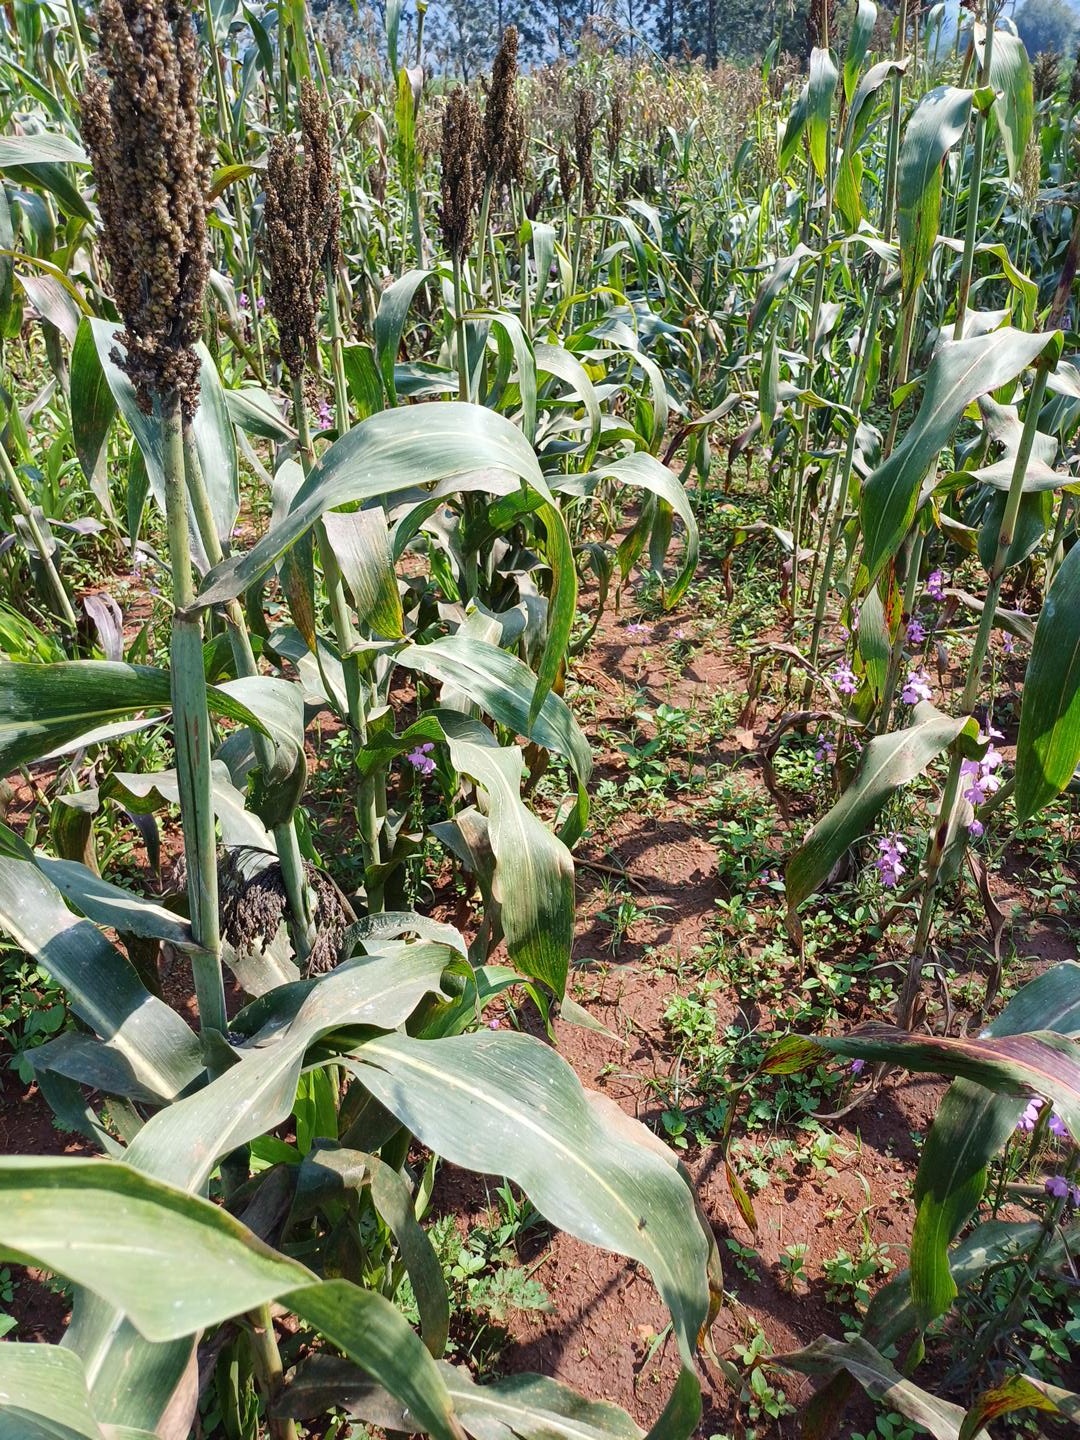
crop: sorghum
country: Kenya
